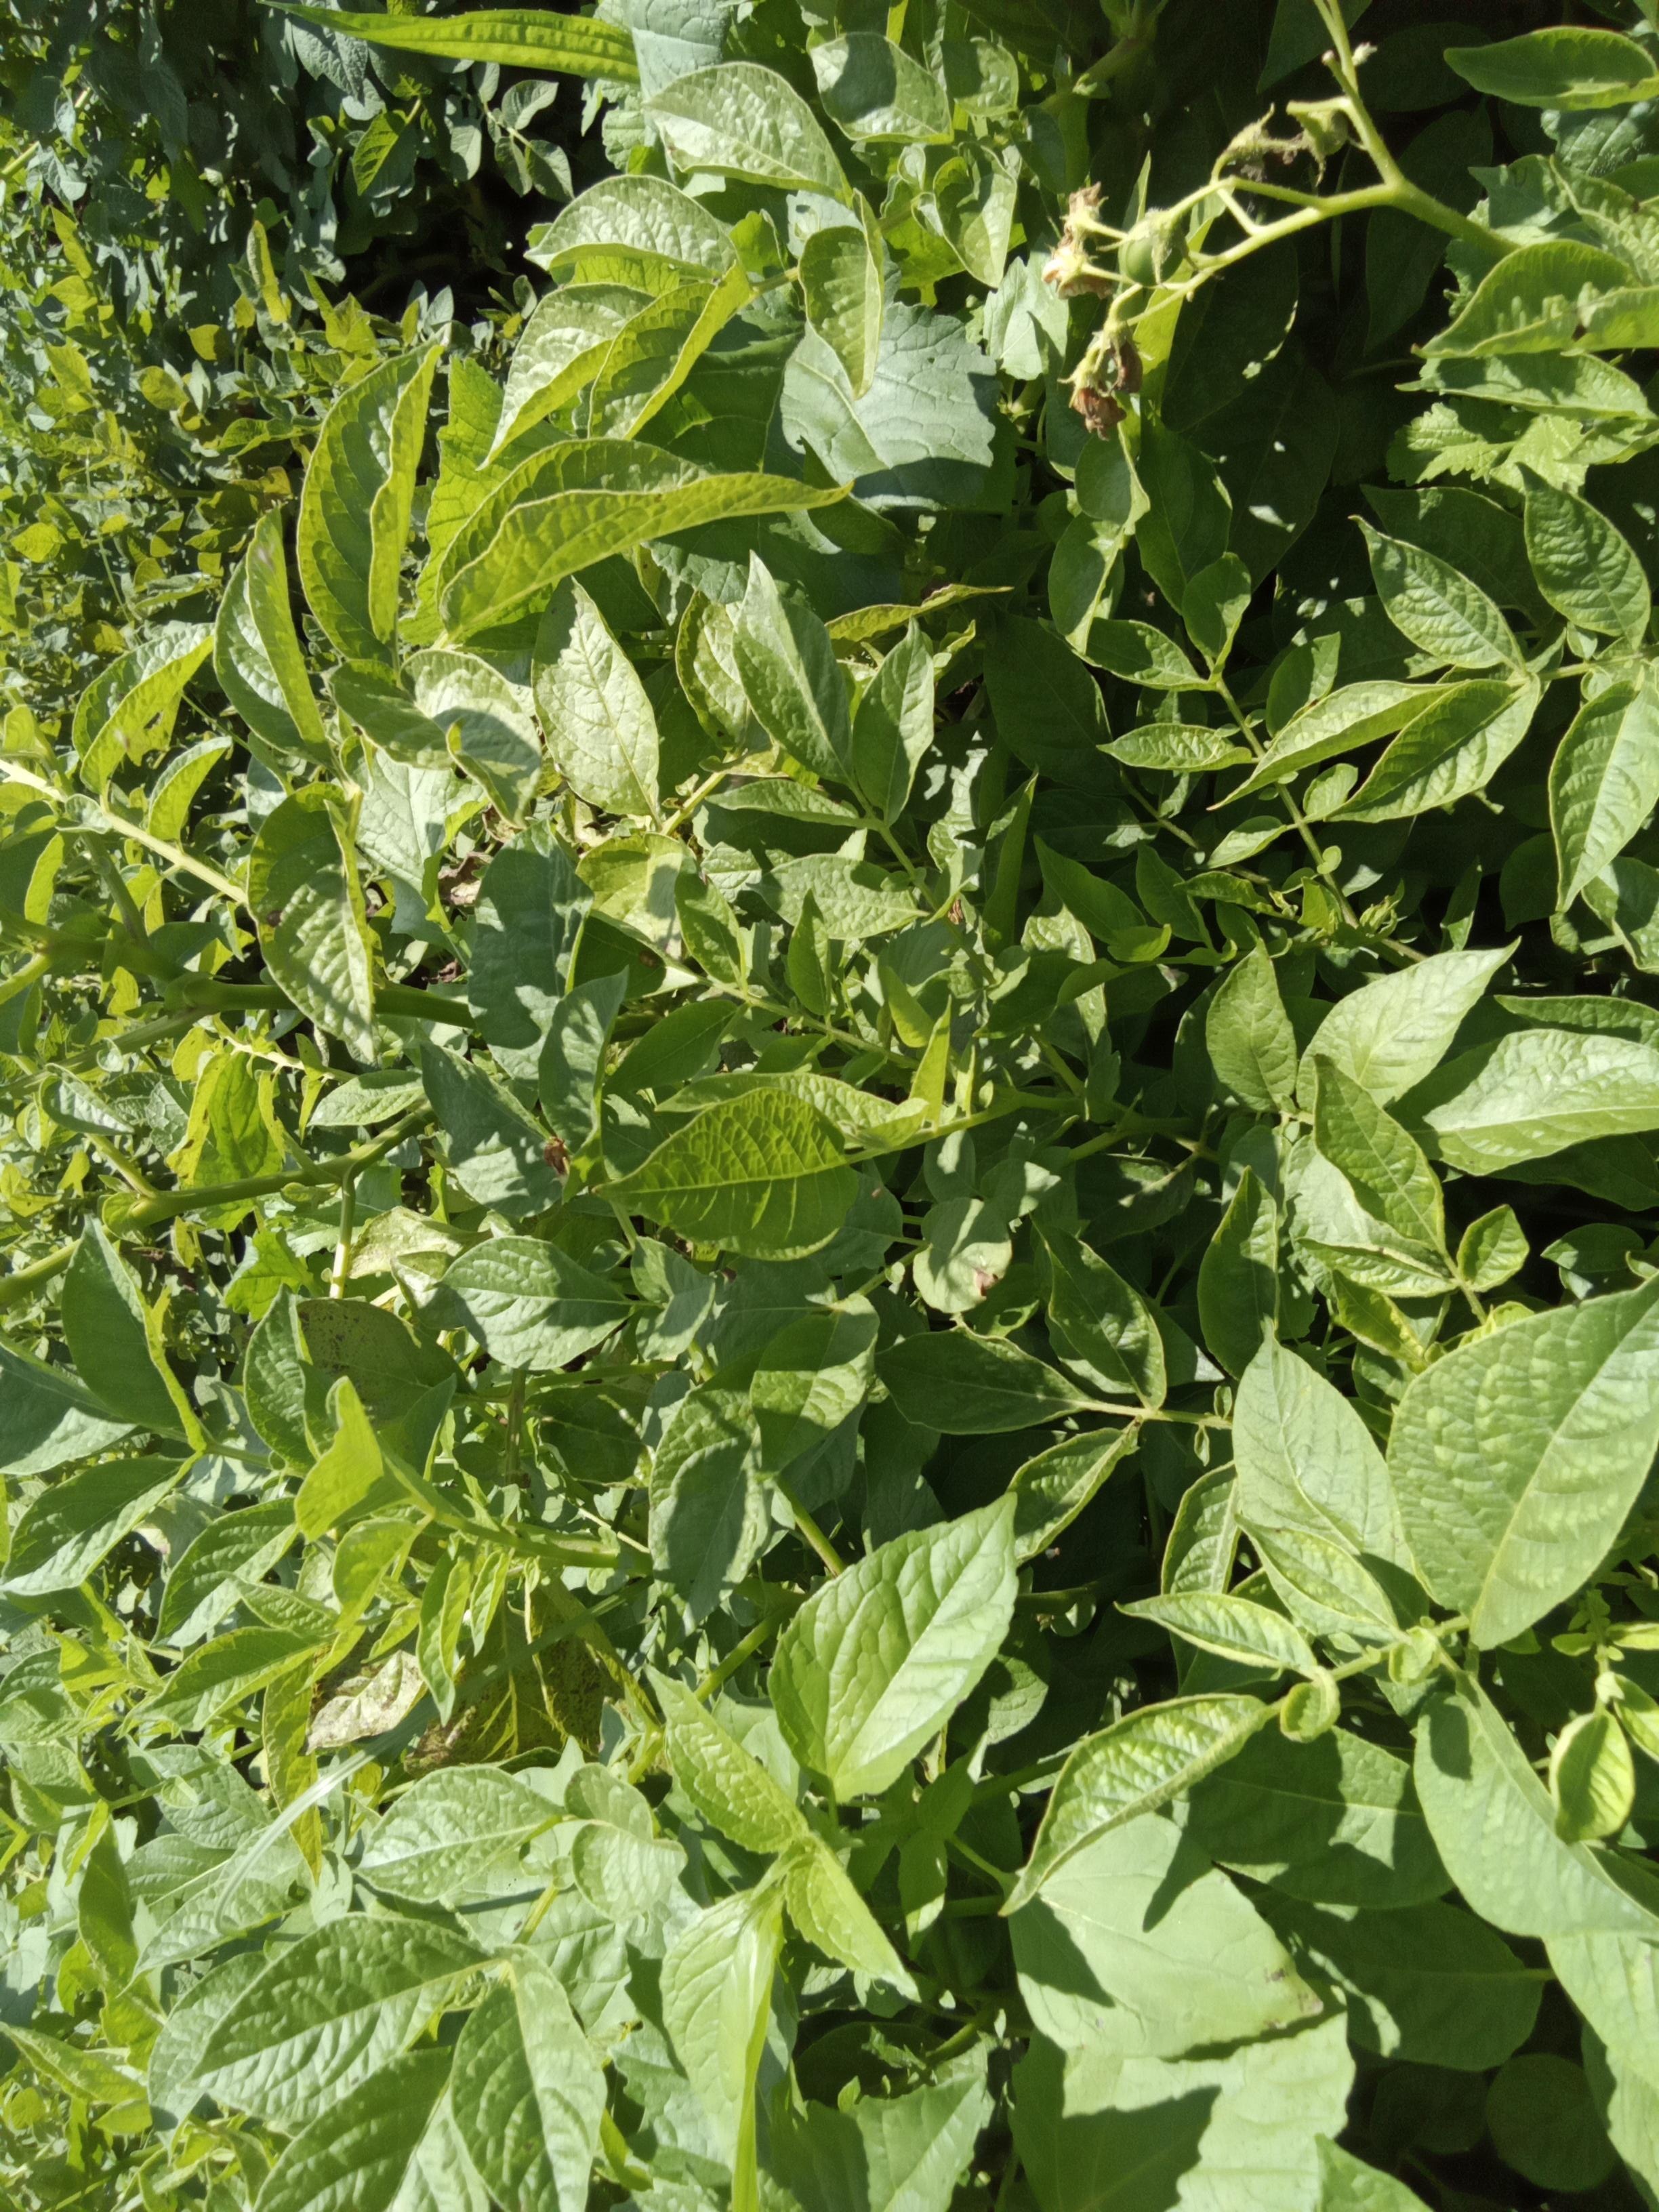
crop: potato
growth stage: vegetative
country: Kenya
